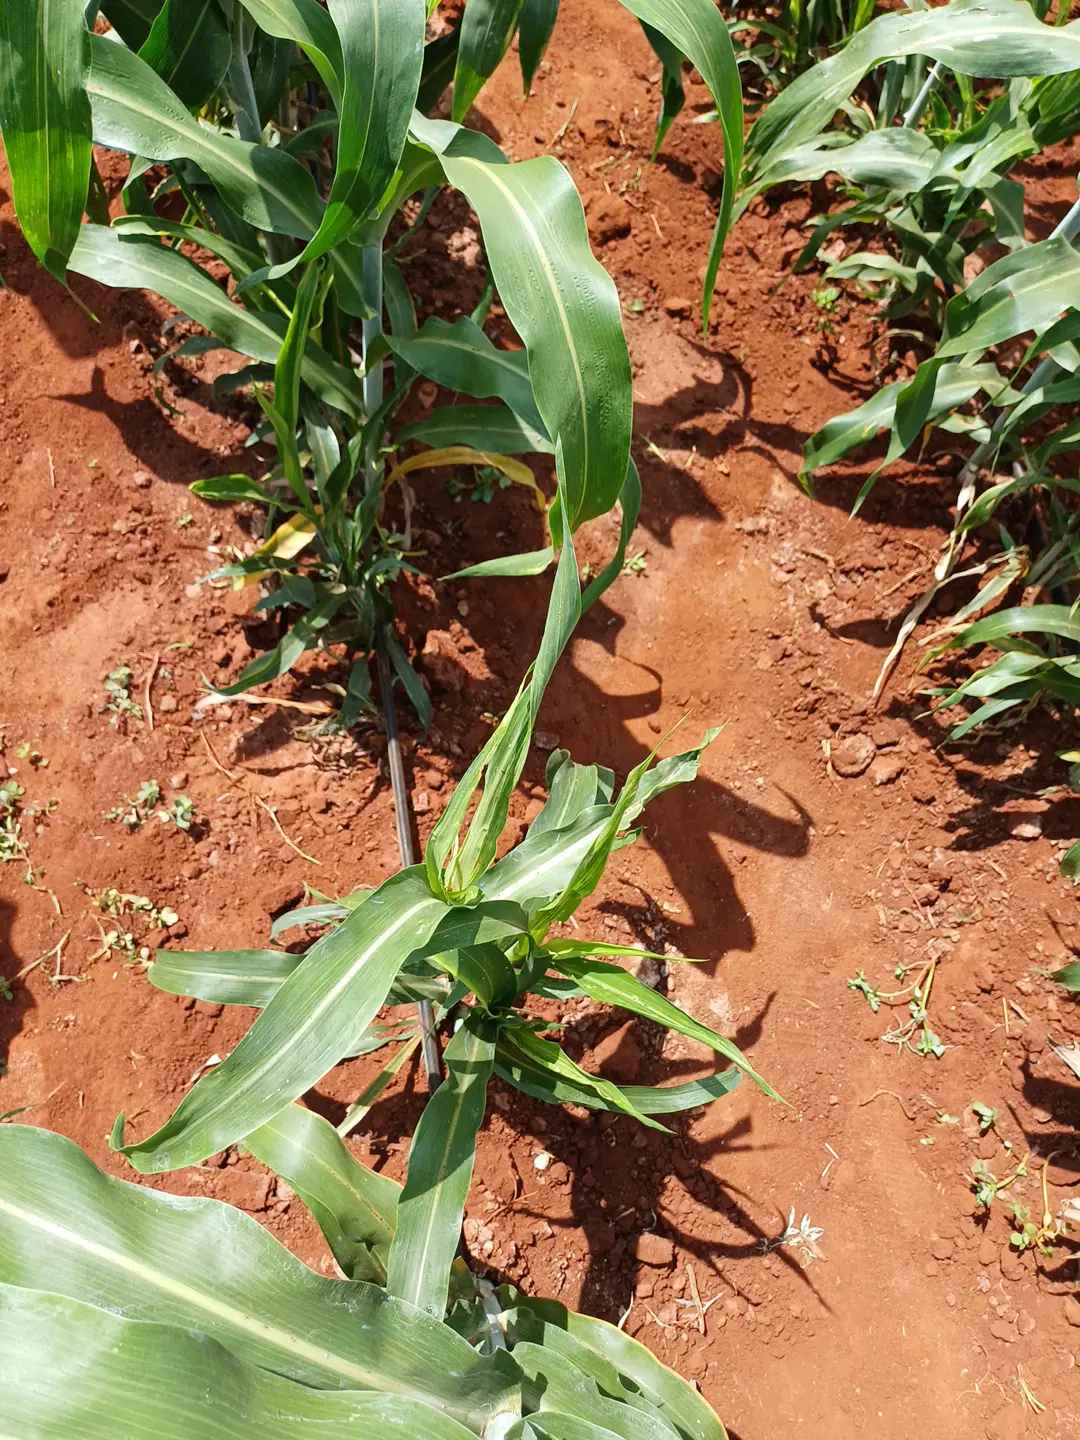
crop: sorghum
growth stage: heading tuber
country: Kenya
